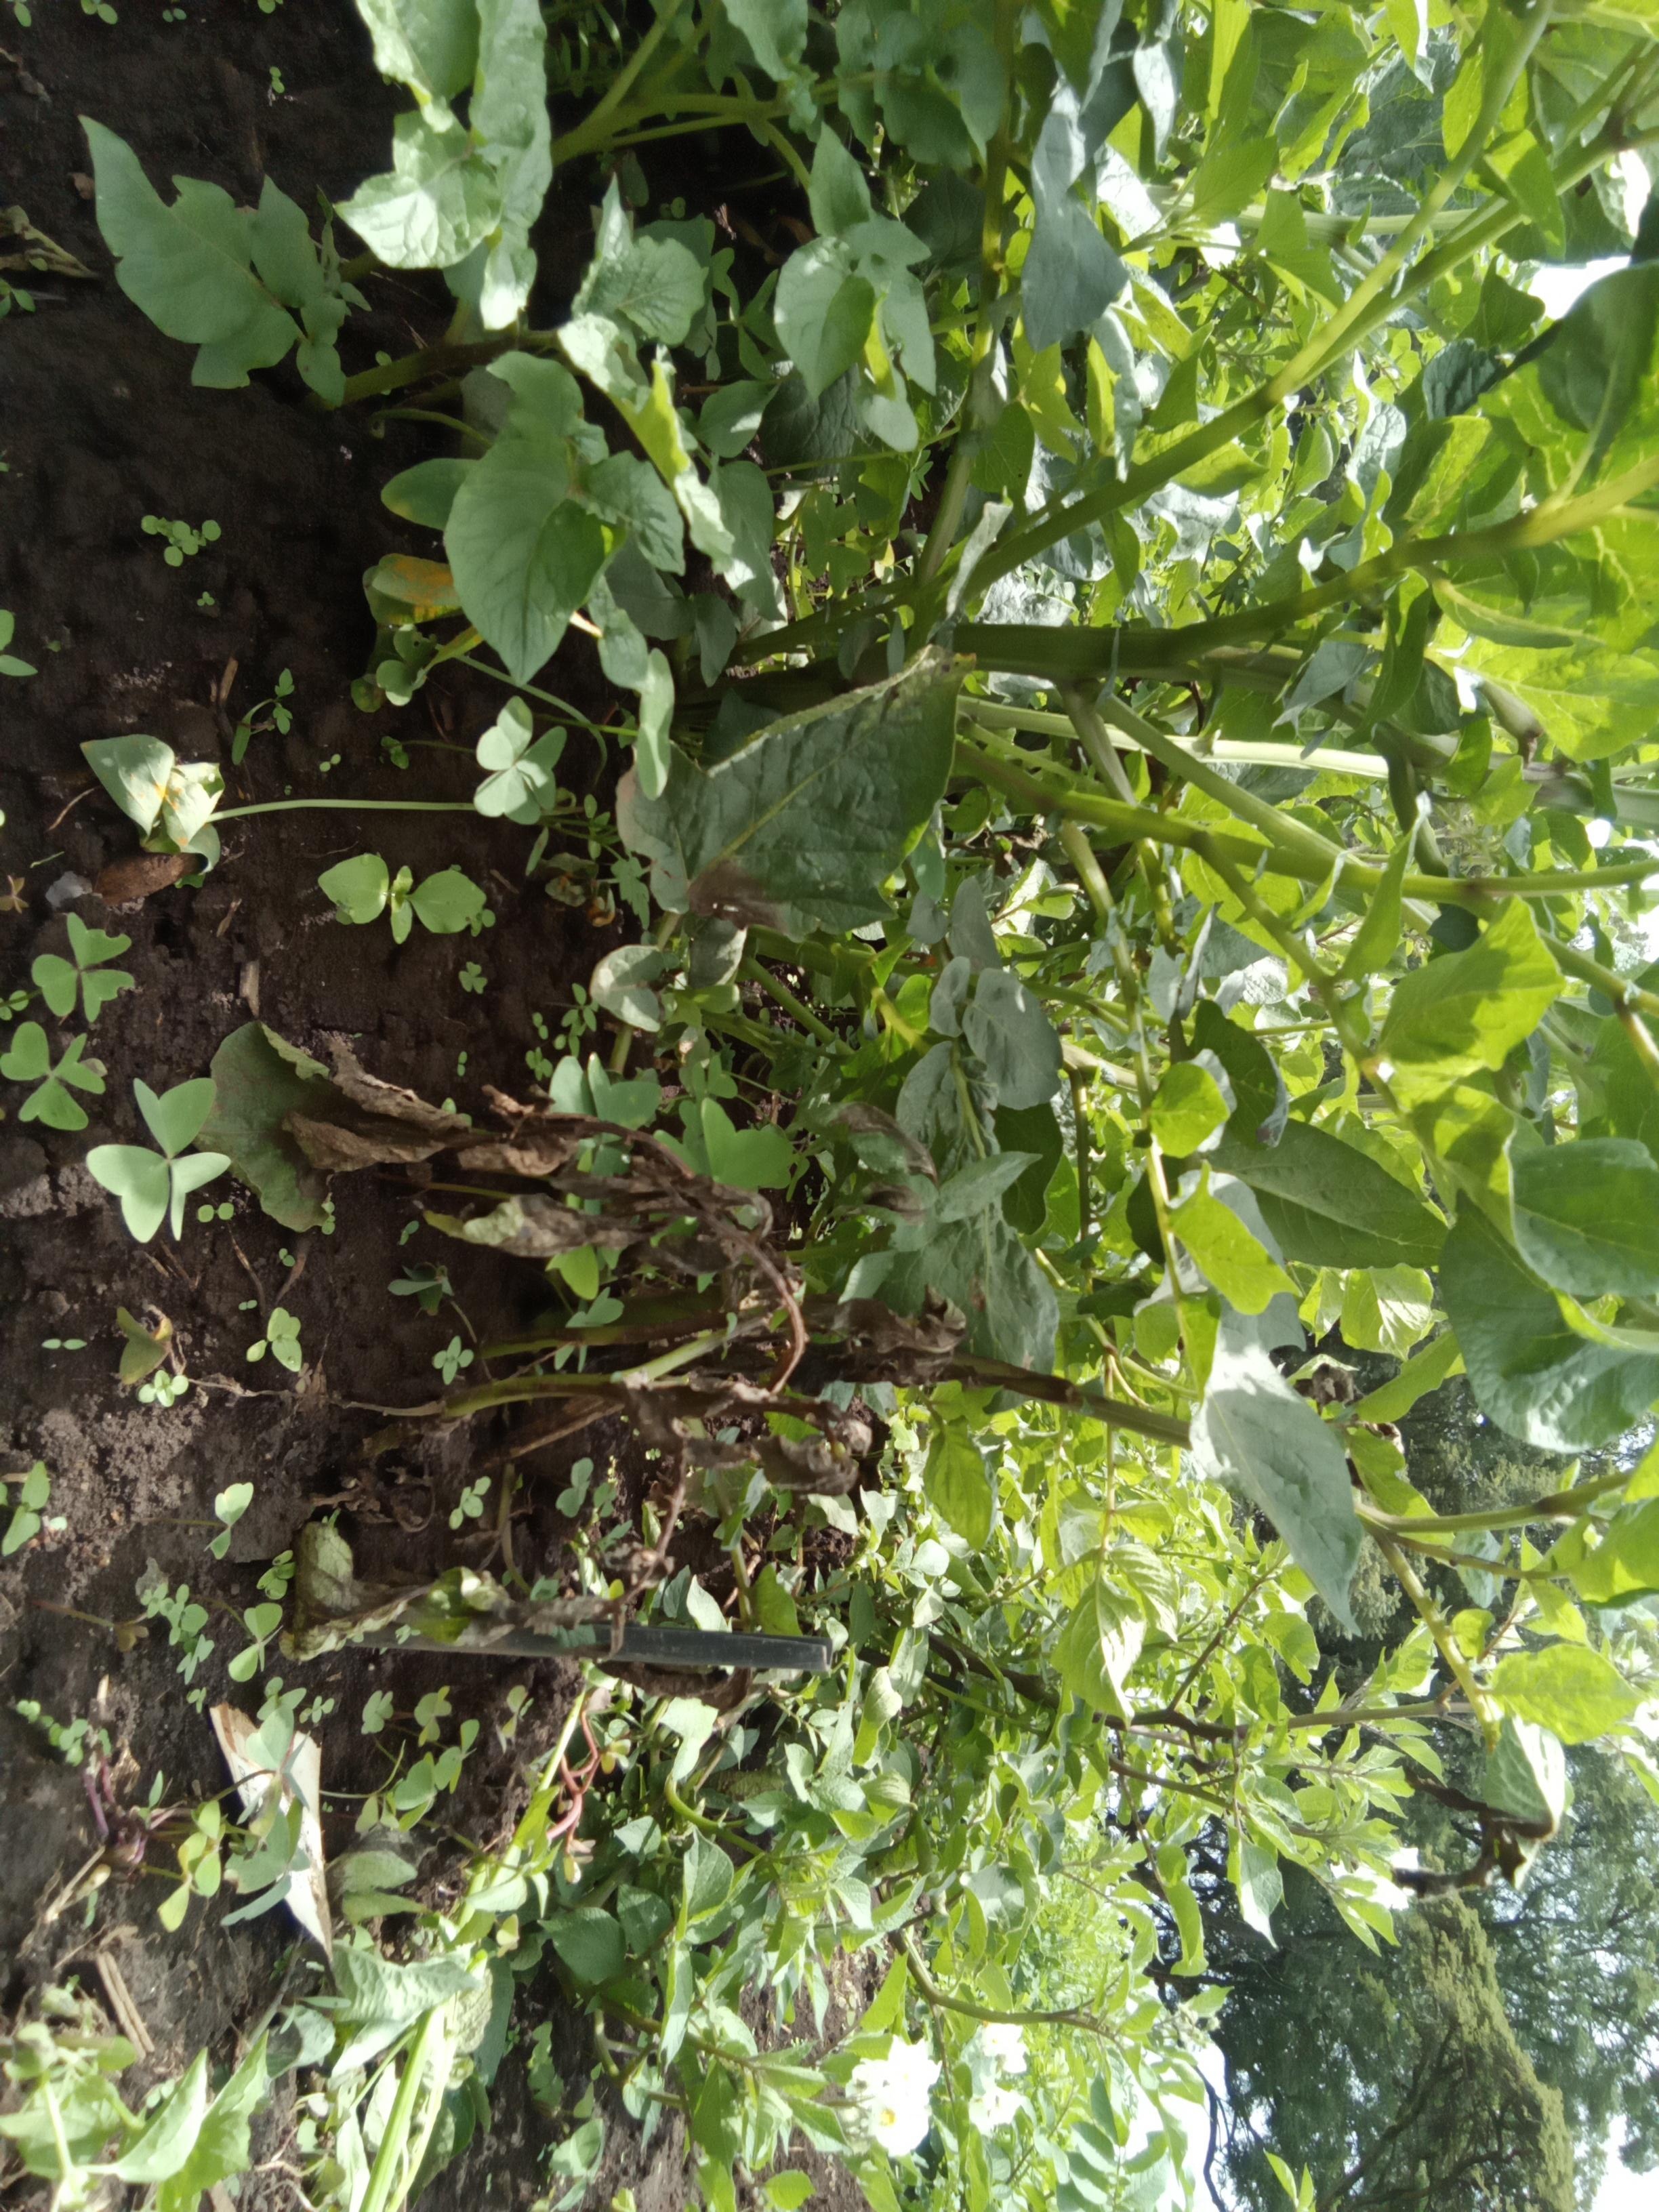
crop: potato
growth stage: flowering
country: Kenya
